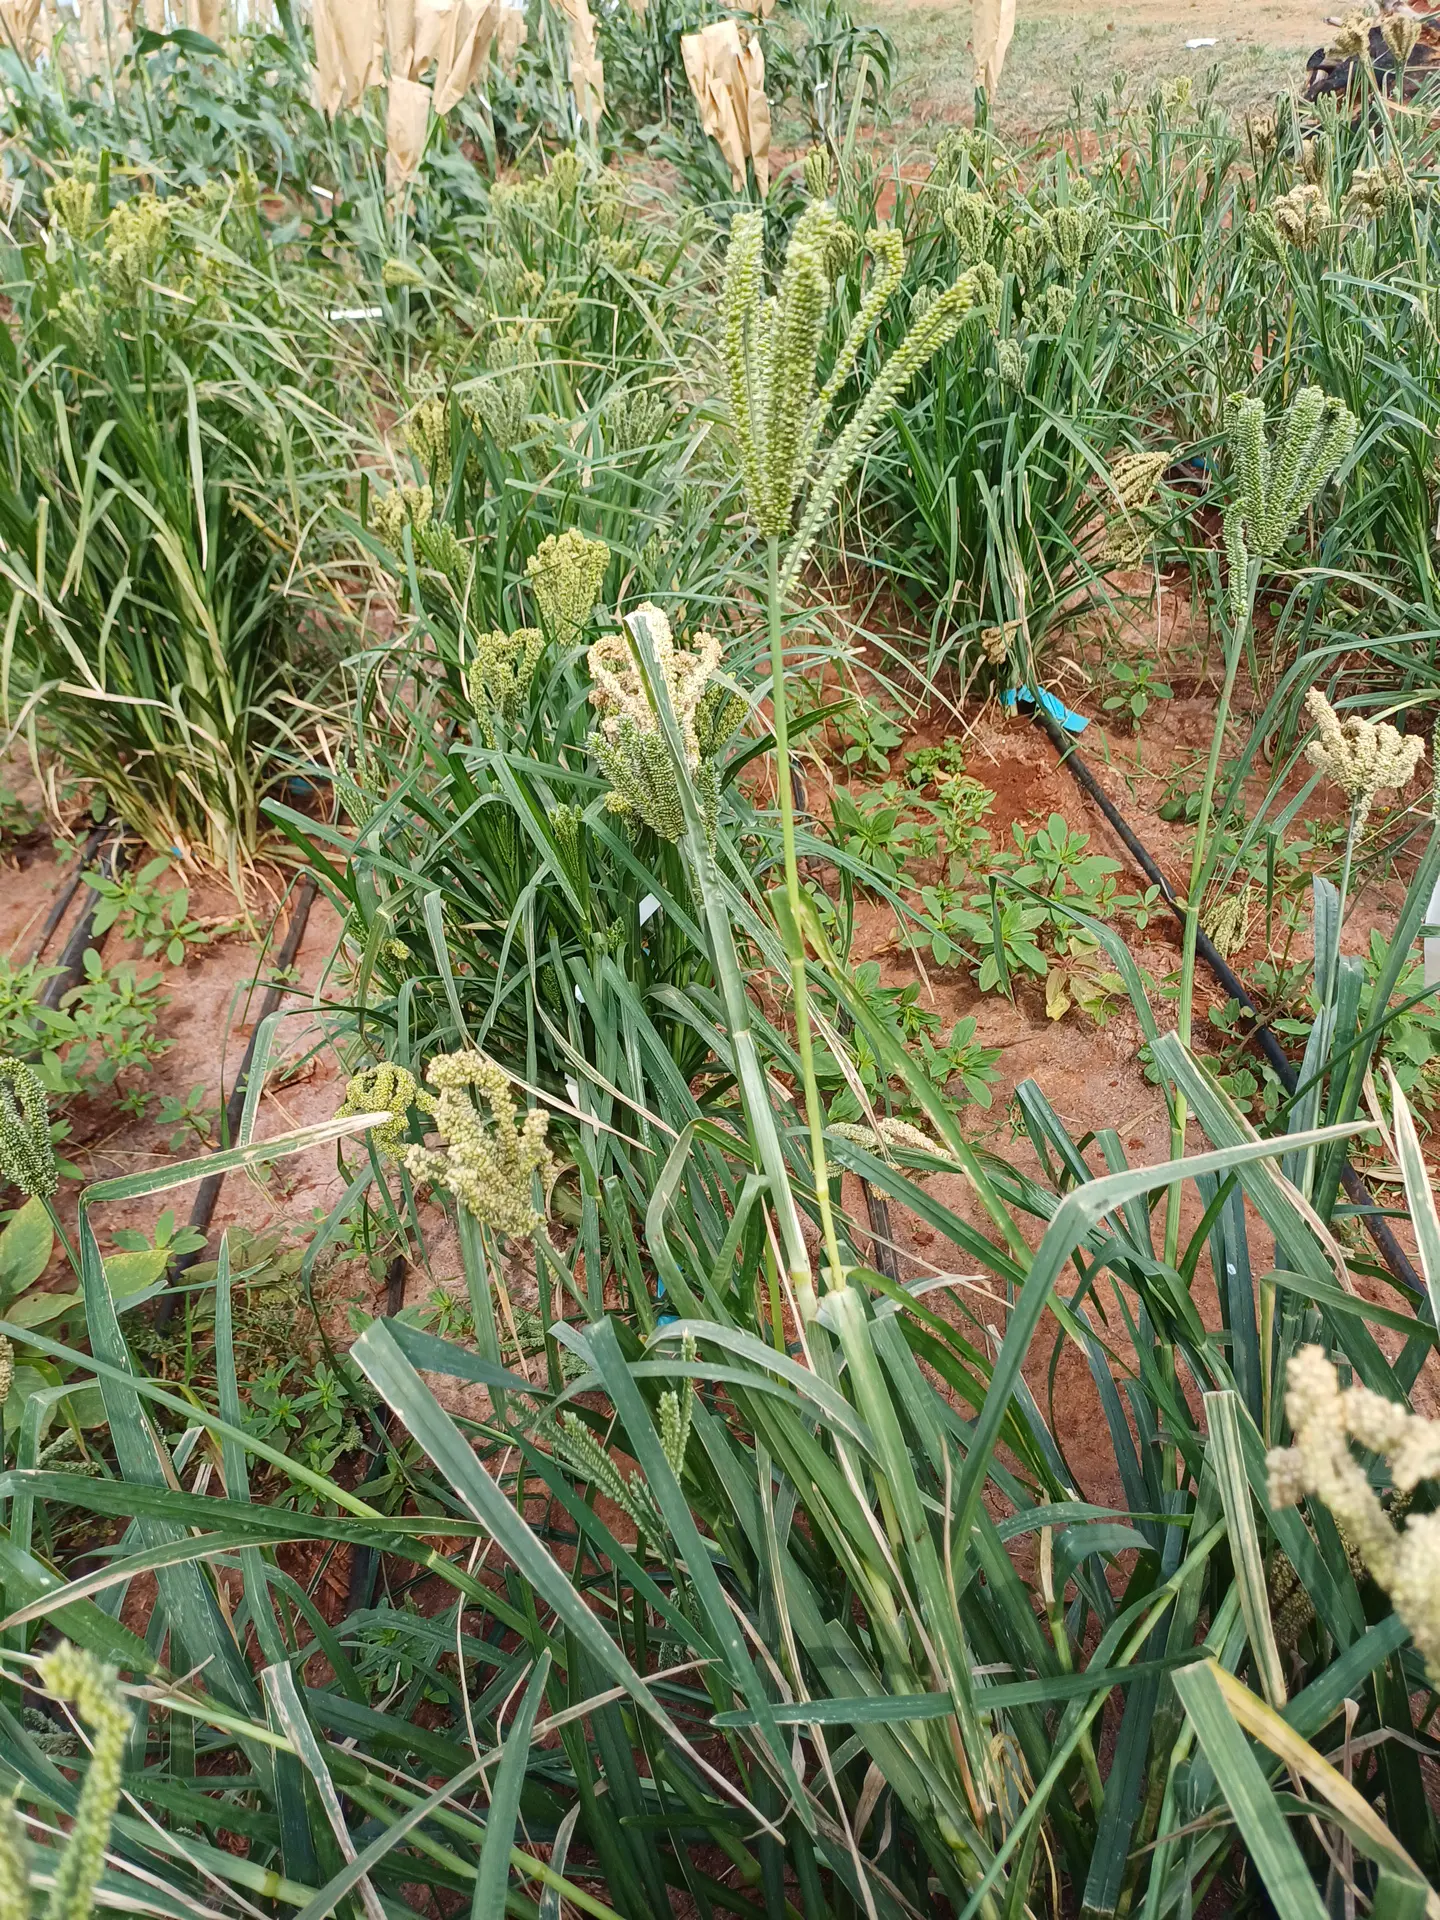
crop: finger millet
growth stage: filling grain
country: Kenya
